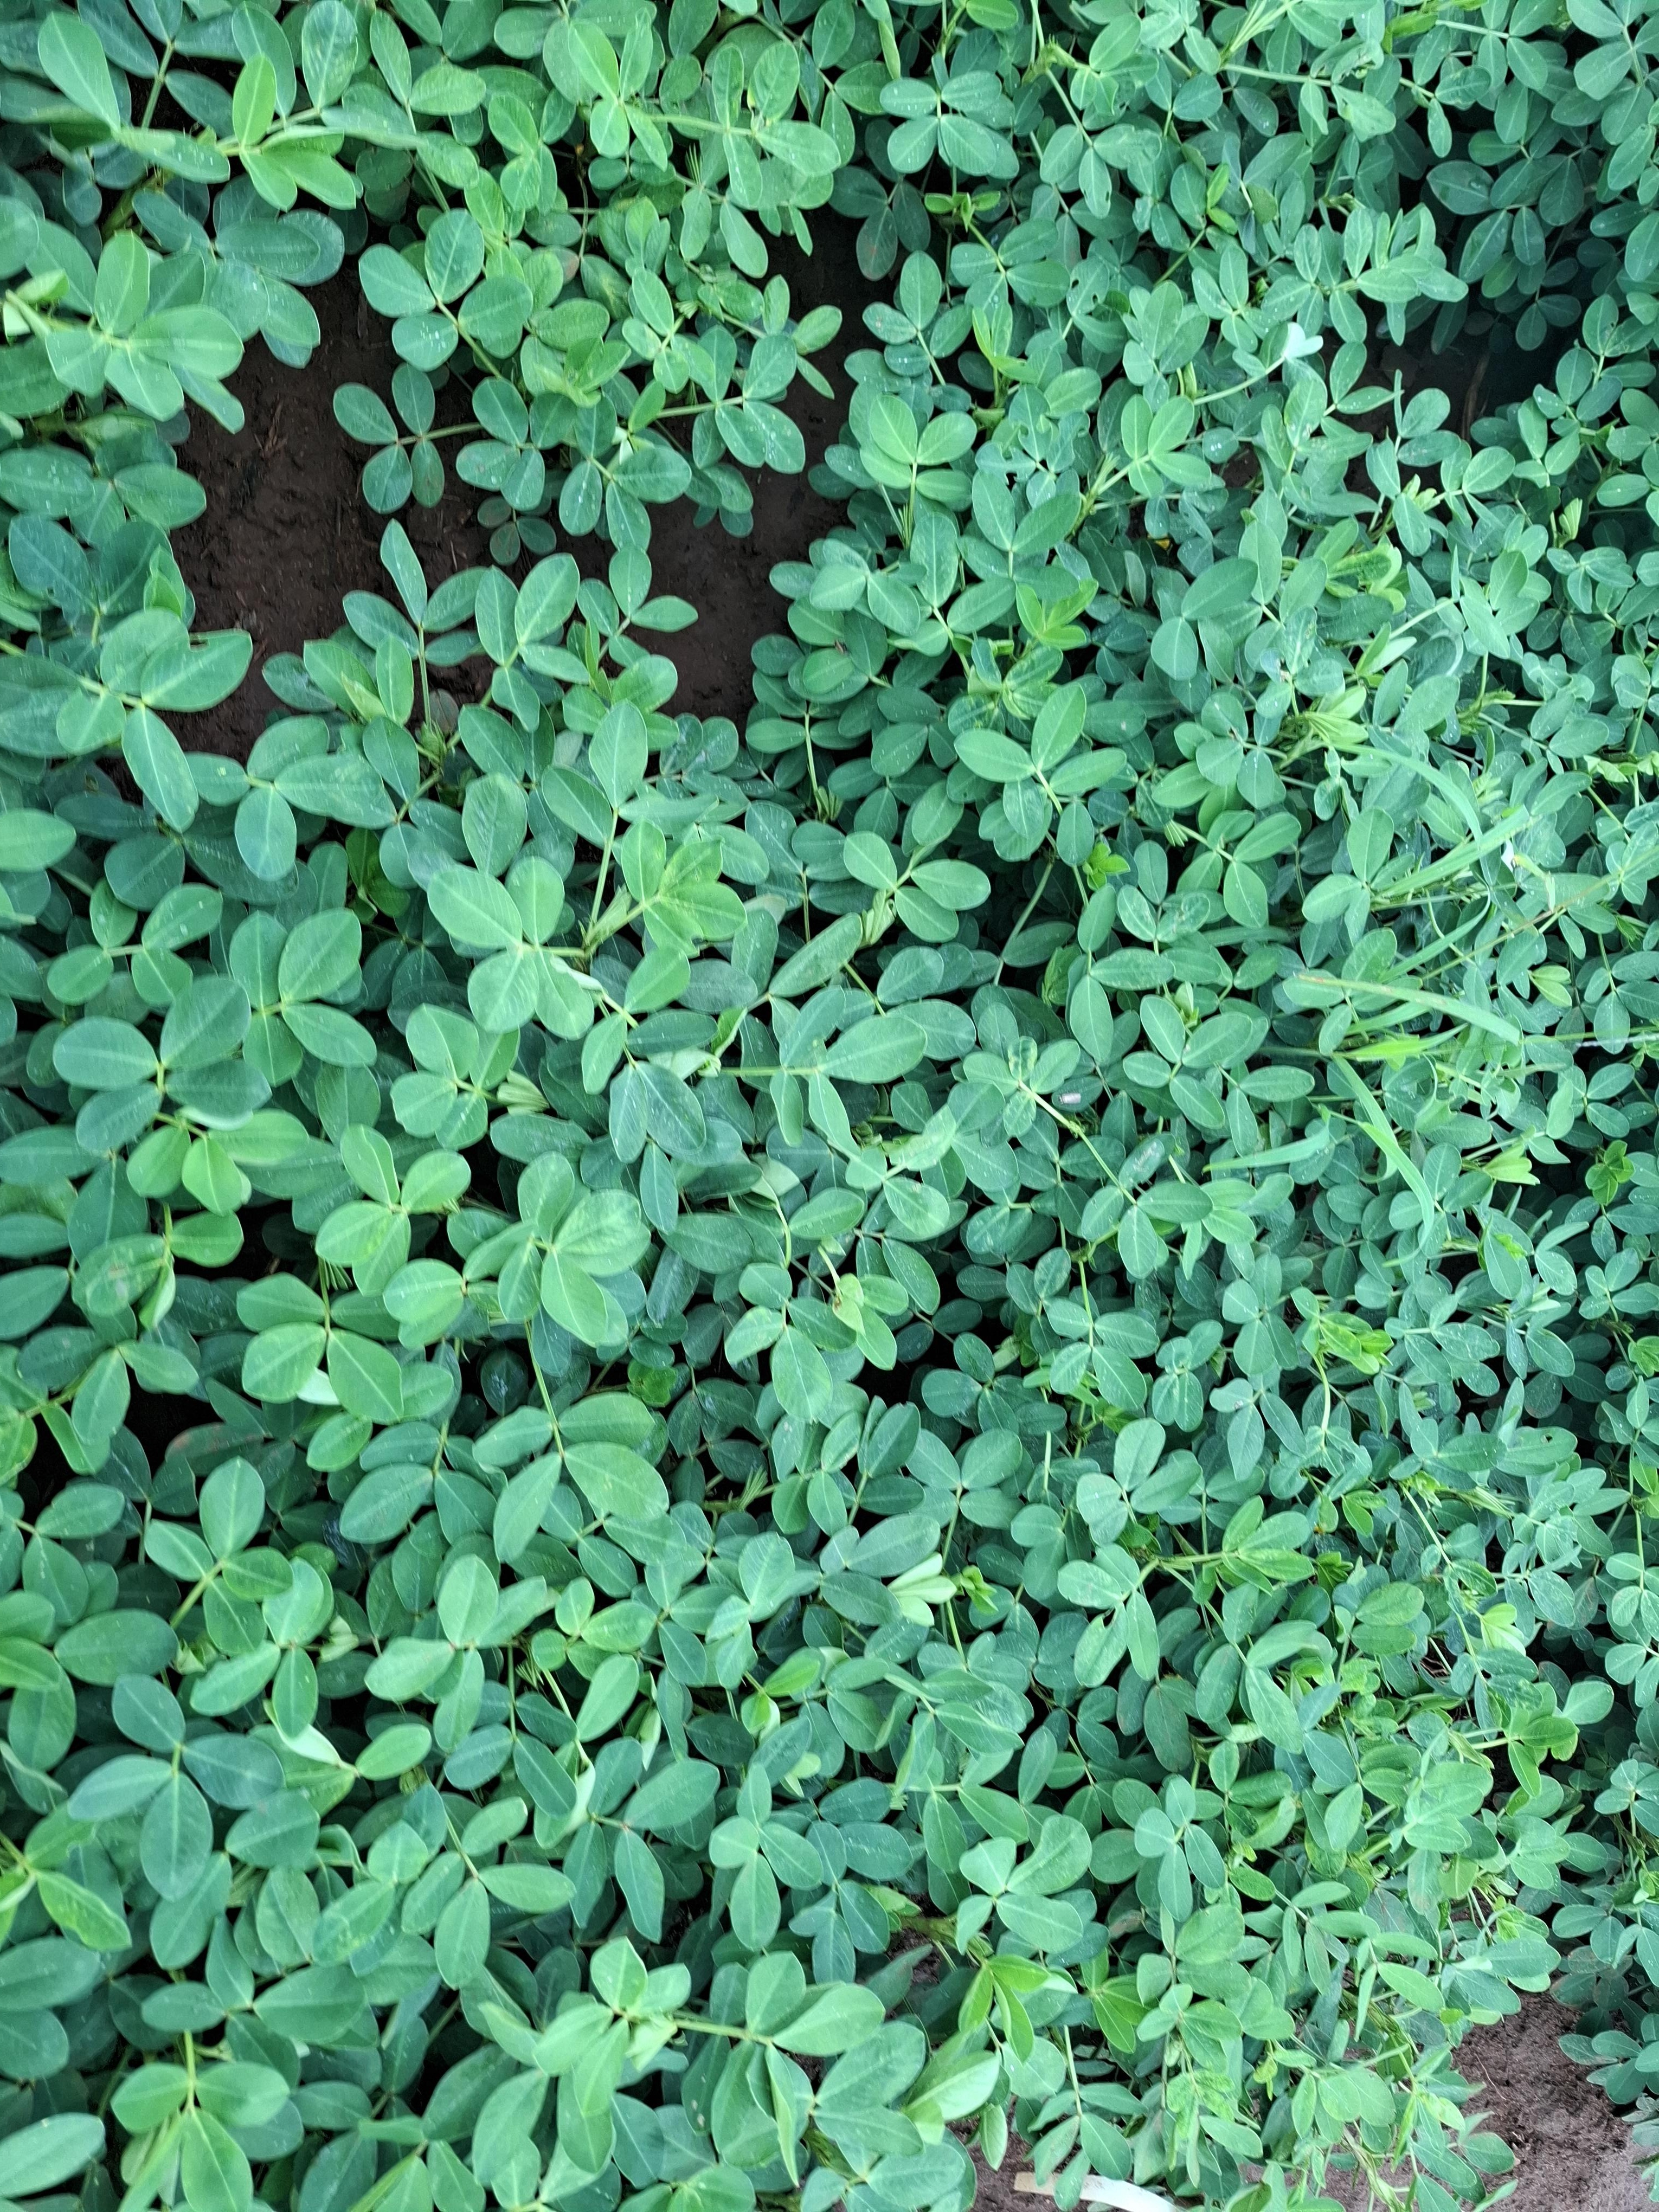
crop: groundnut
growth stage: flowering
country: Kenya
